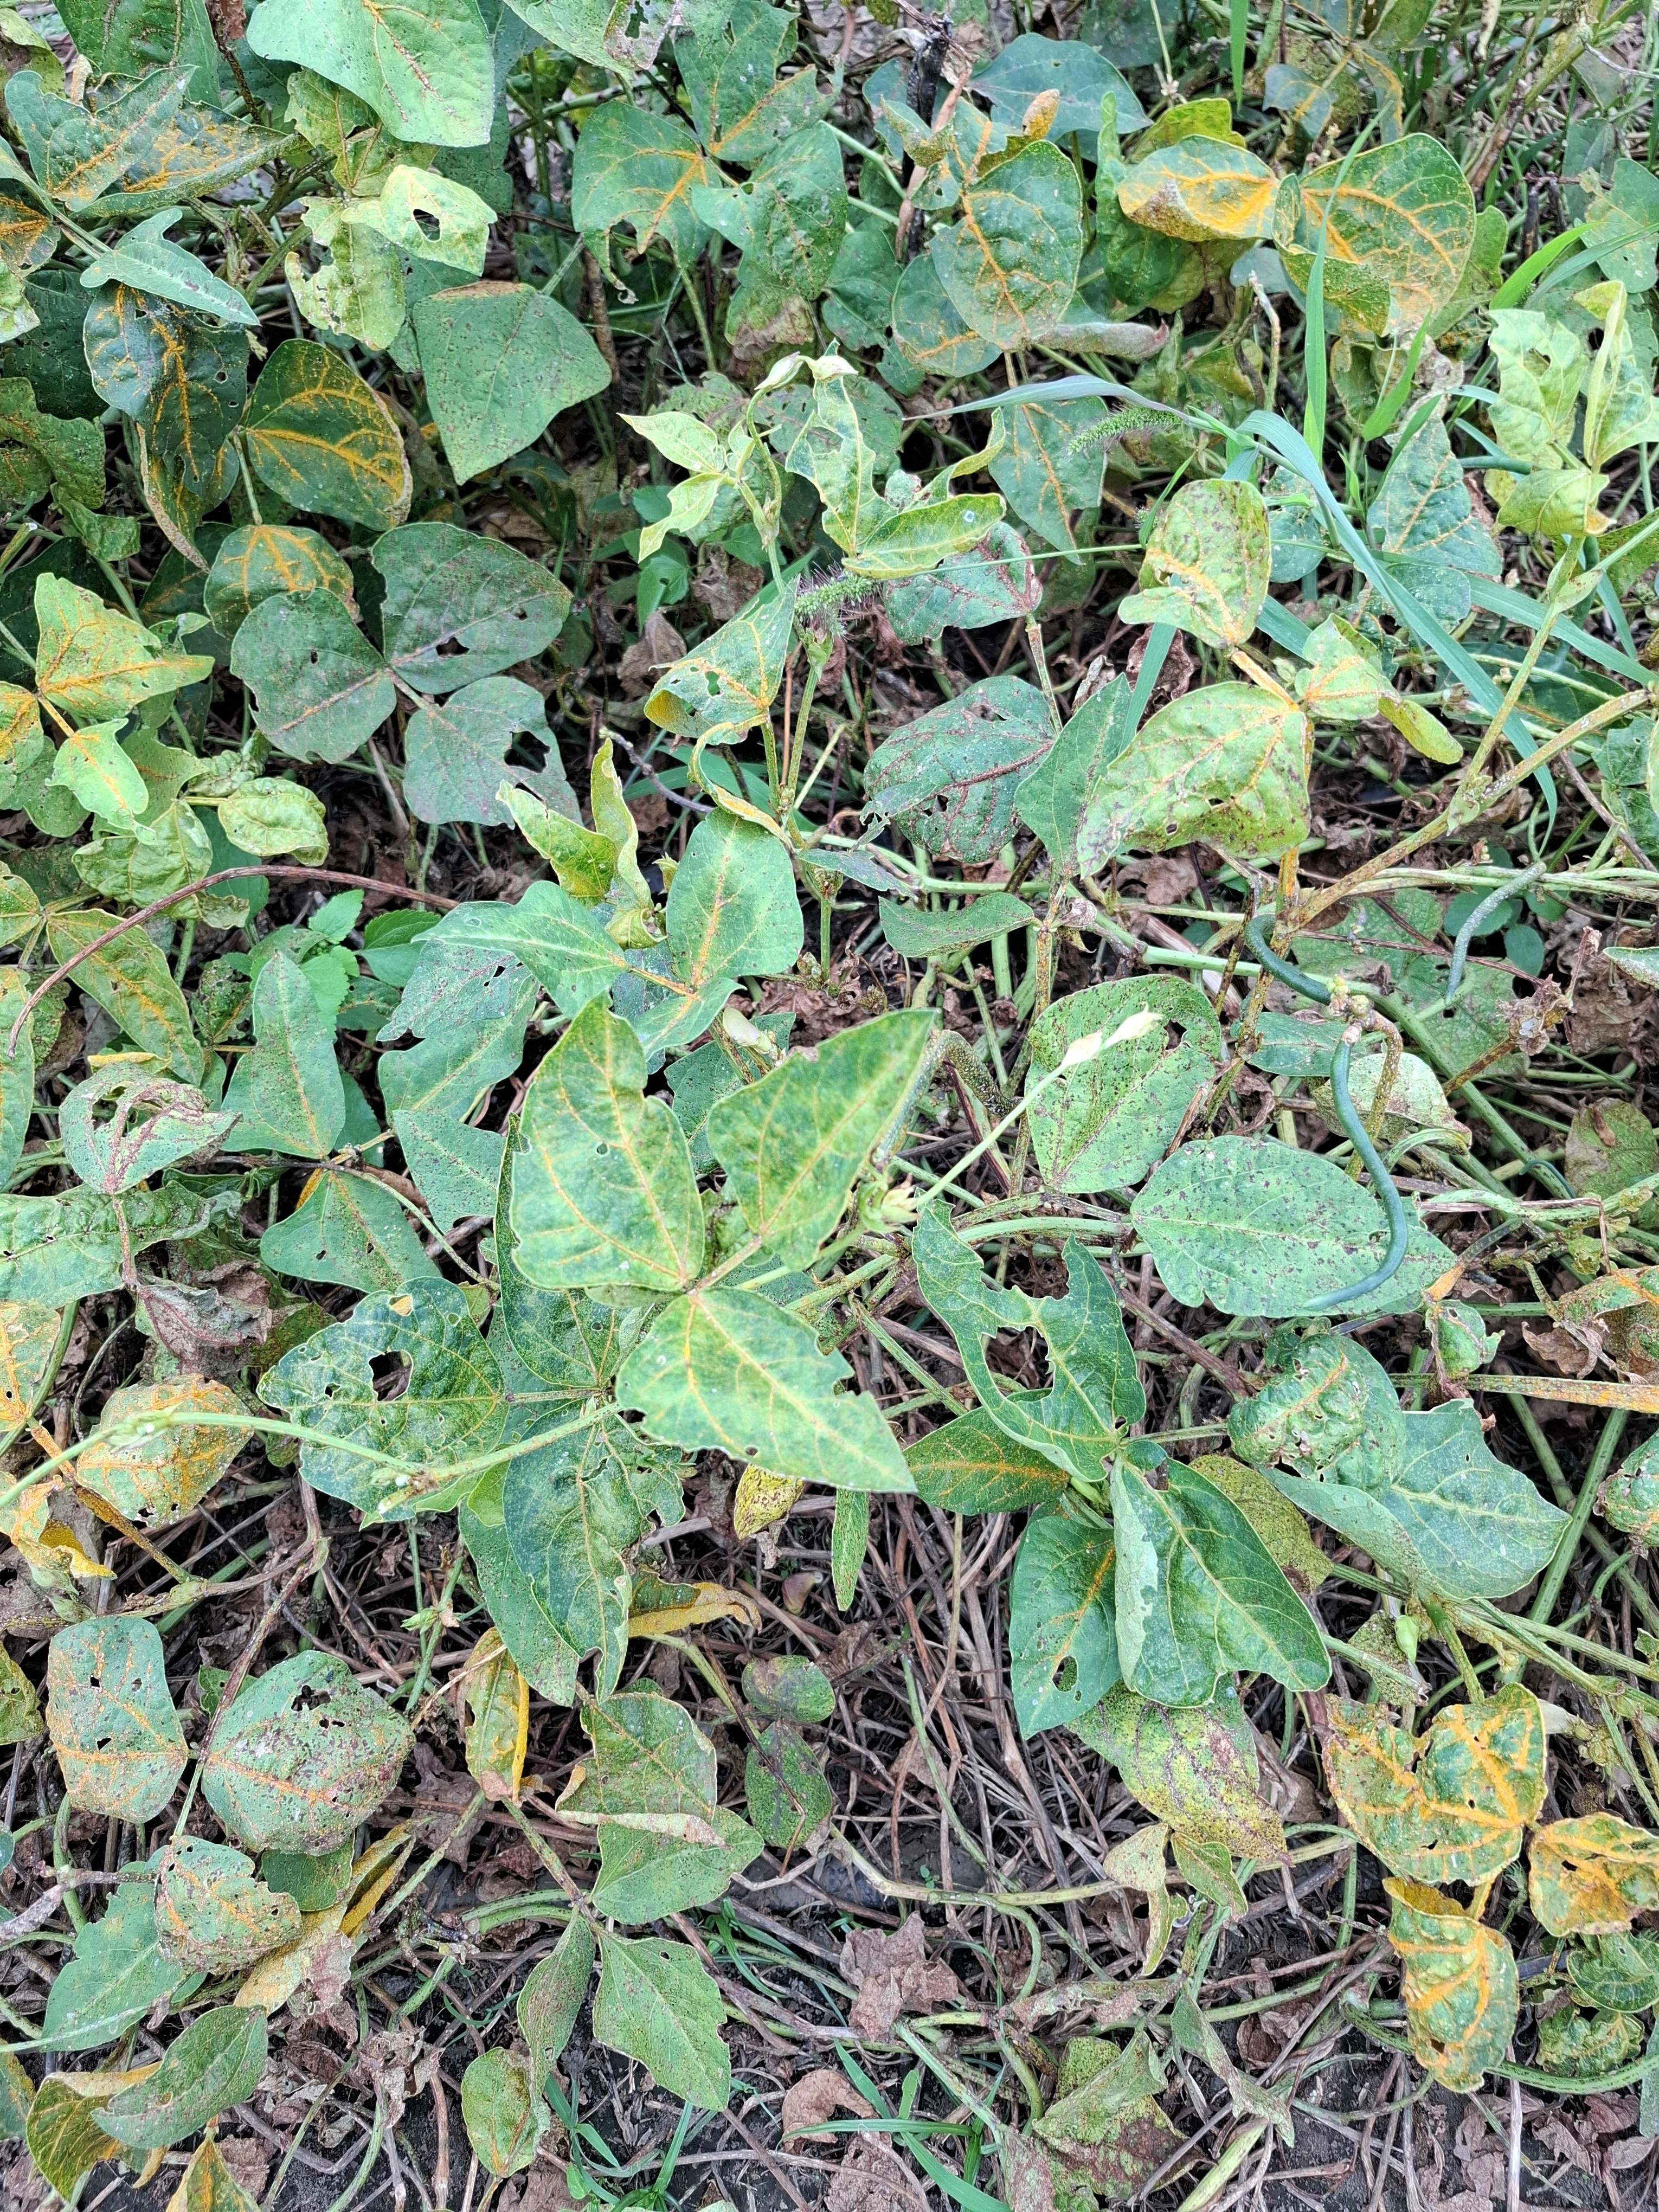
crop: cowpea
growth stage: development pod
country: Tanzania
